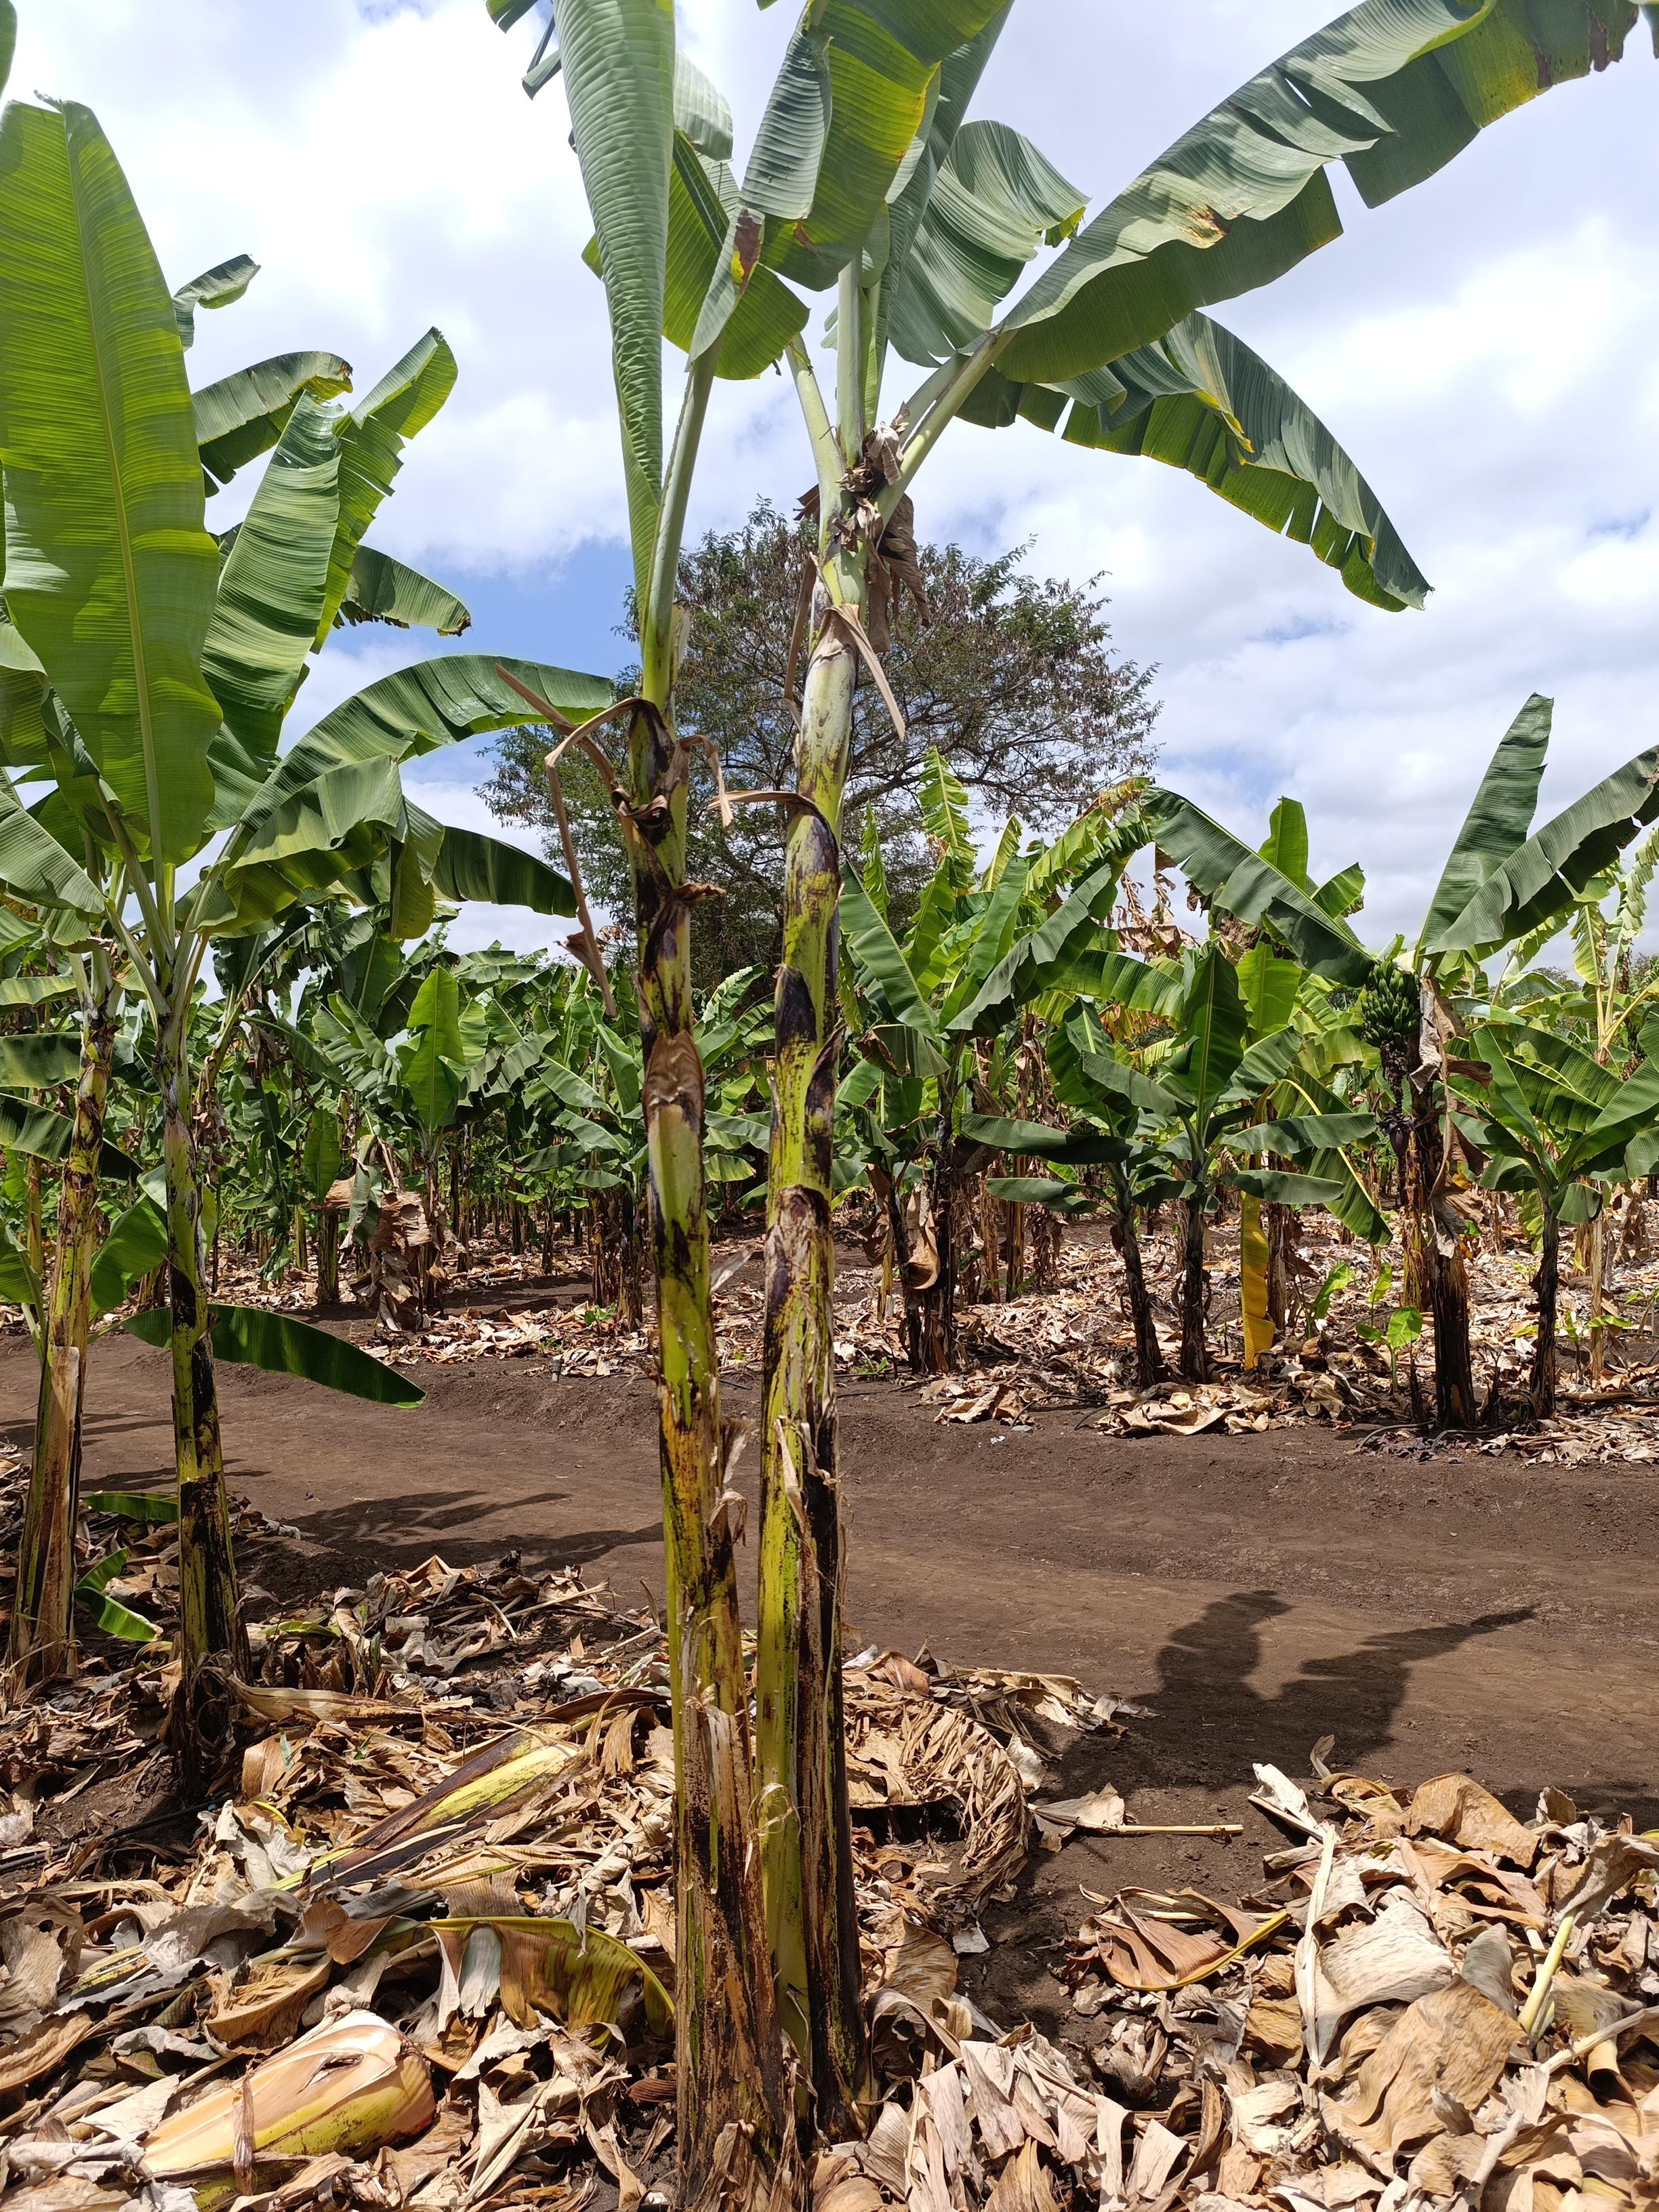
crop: banana
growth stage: vegetative
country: Tanzania
